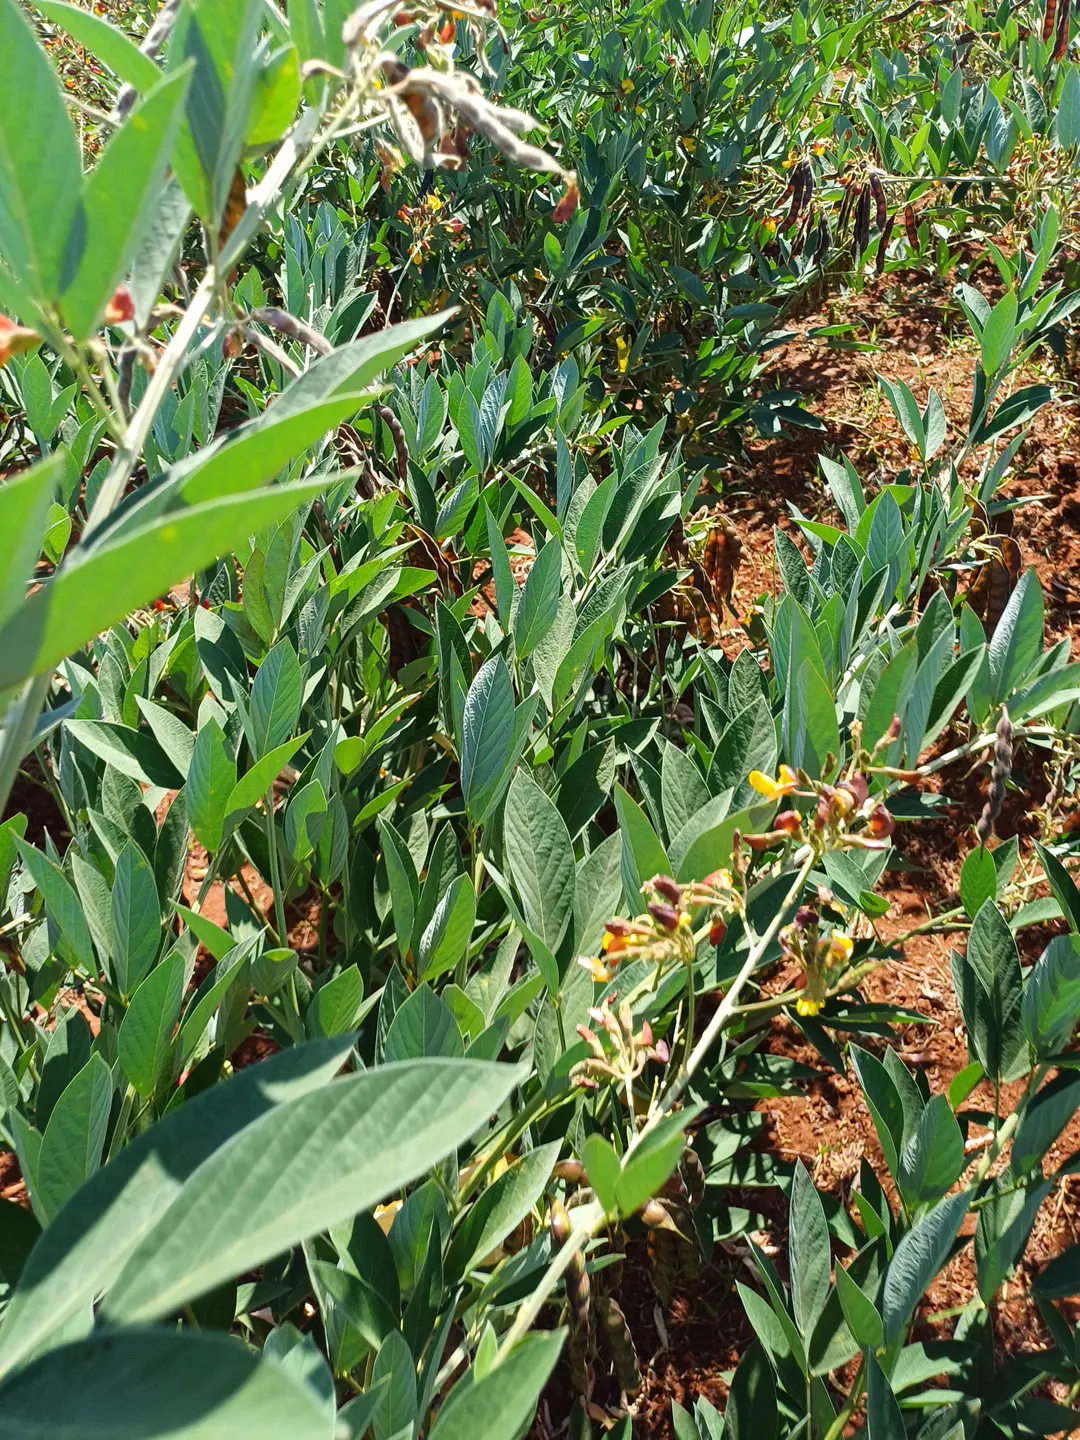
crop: pigeonpea
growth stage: development pod
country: Kenya
